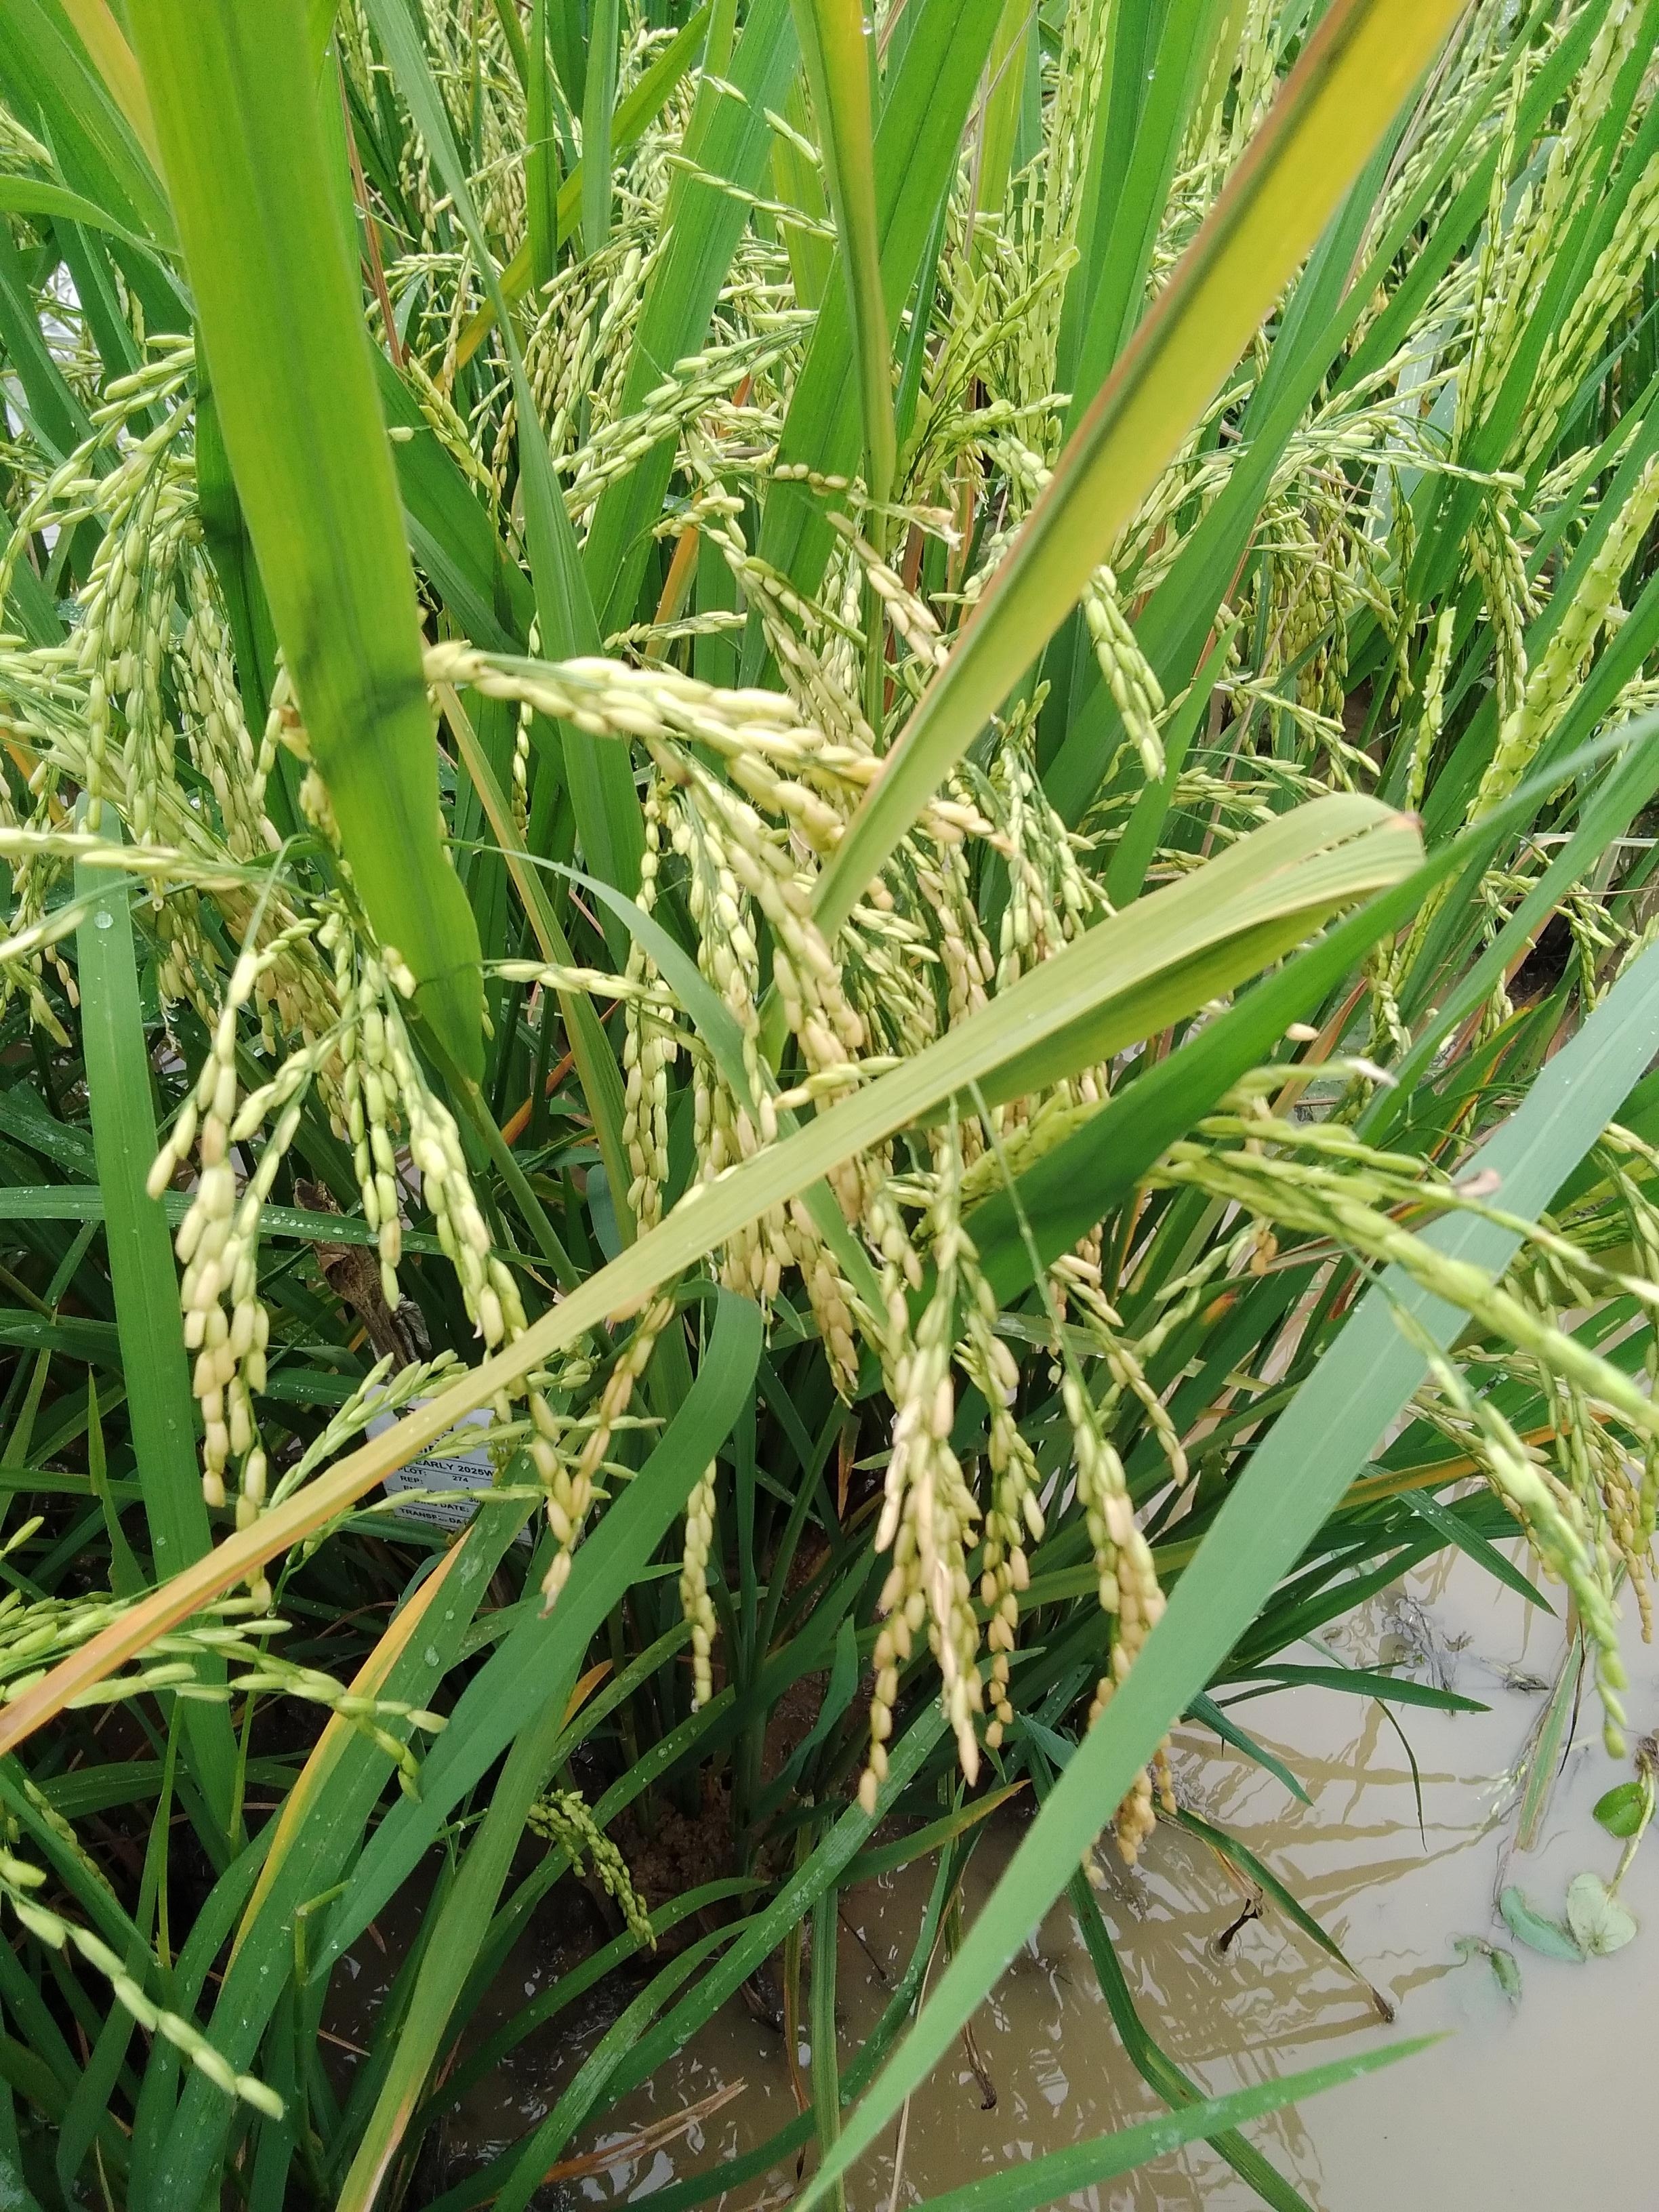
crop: rice
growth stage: ripening
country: Nigeria
